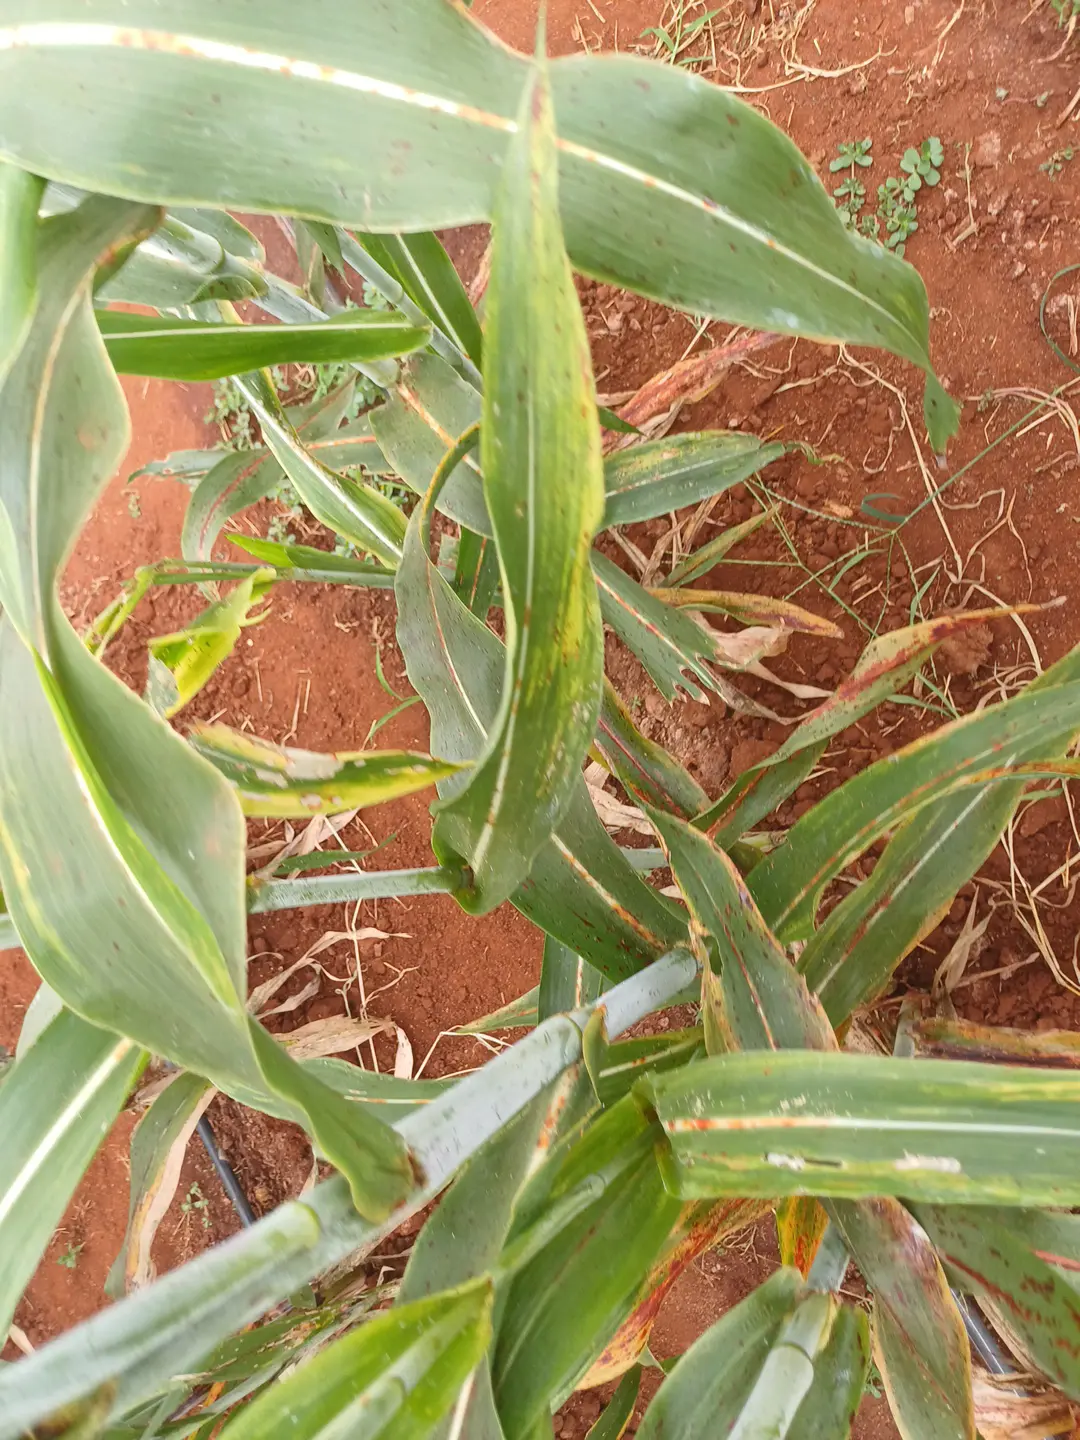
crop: sorghum
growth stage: filling grain
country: Kenya
